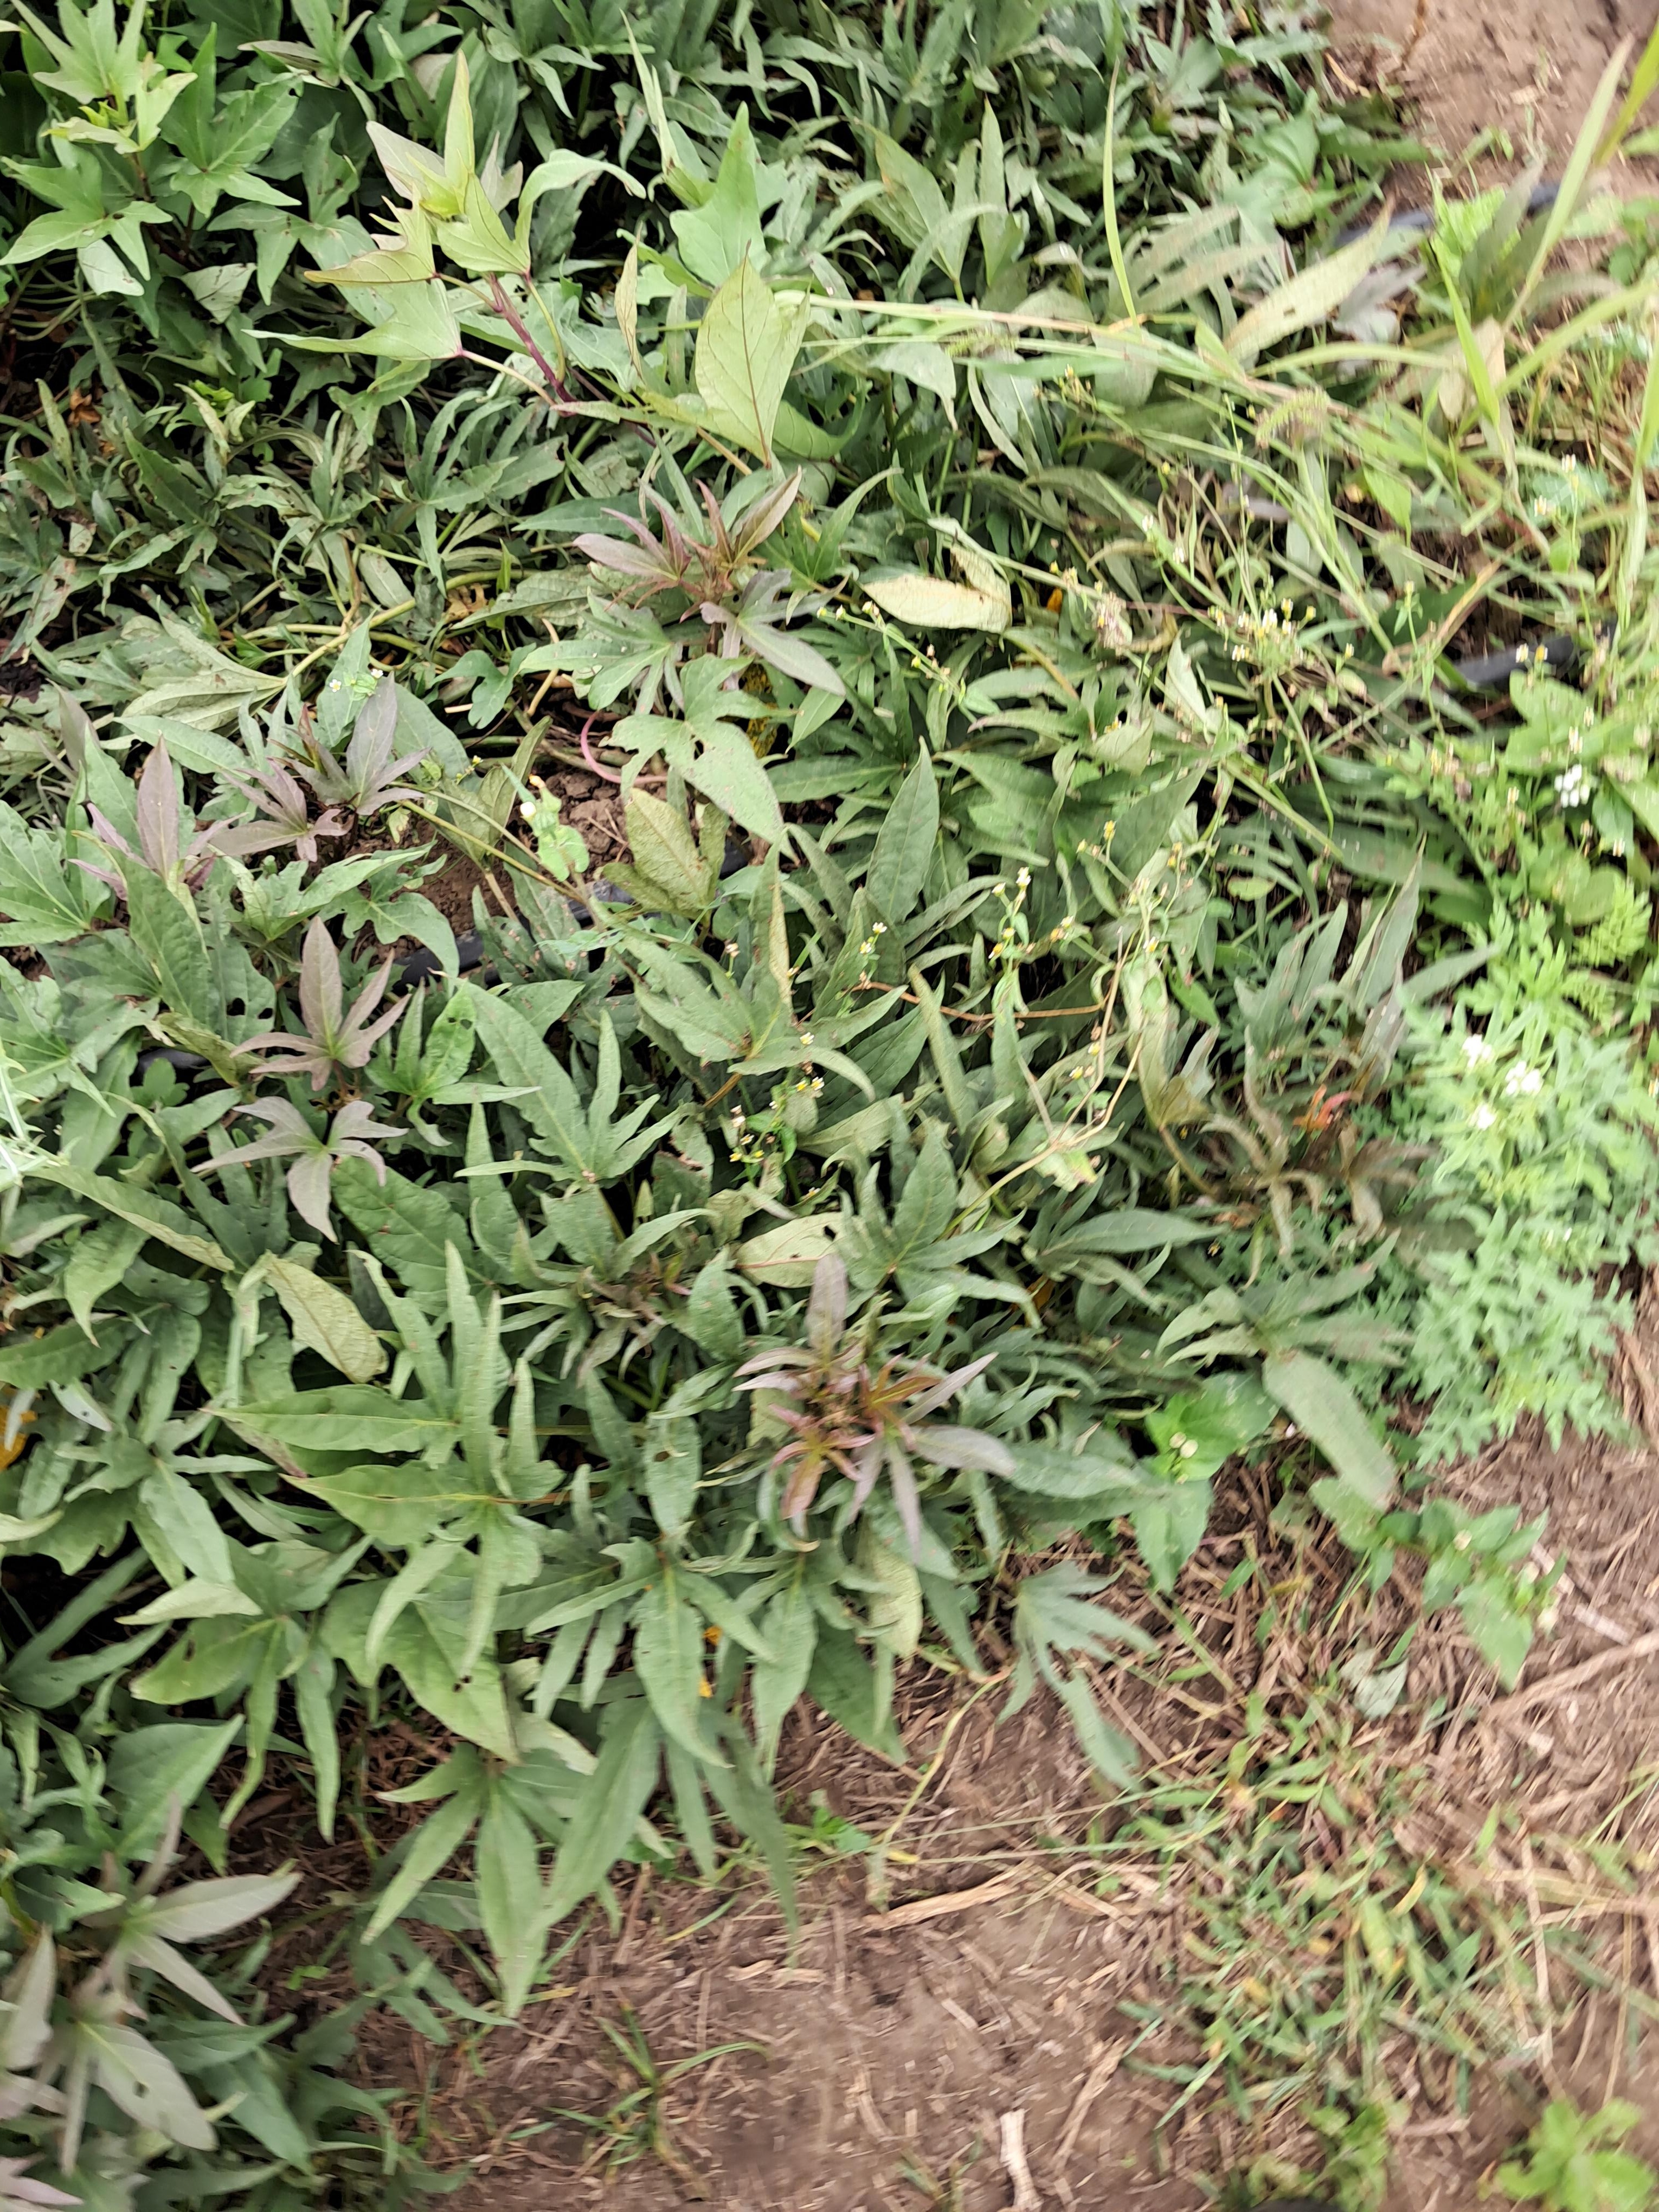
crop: sweet potato
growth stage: vegetative
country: Tanzania
